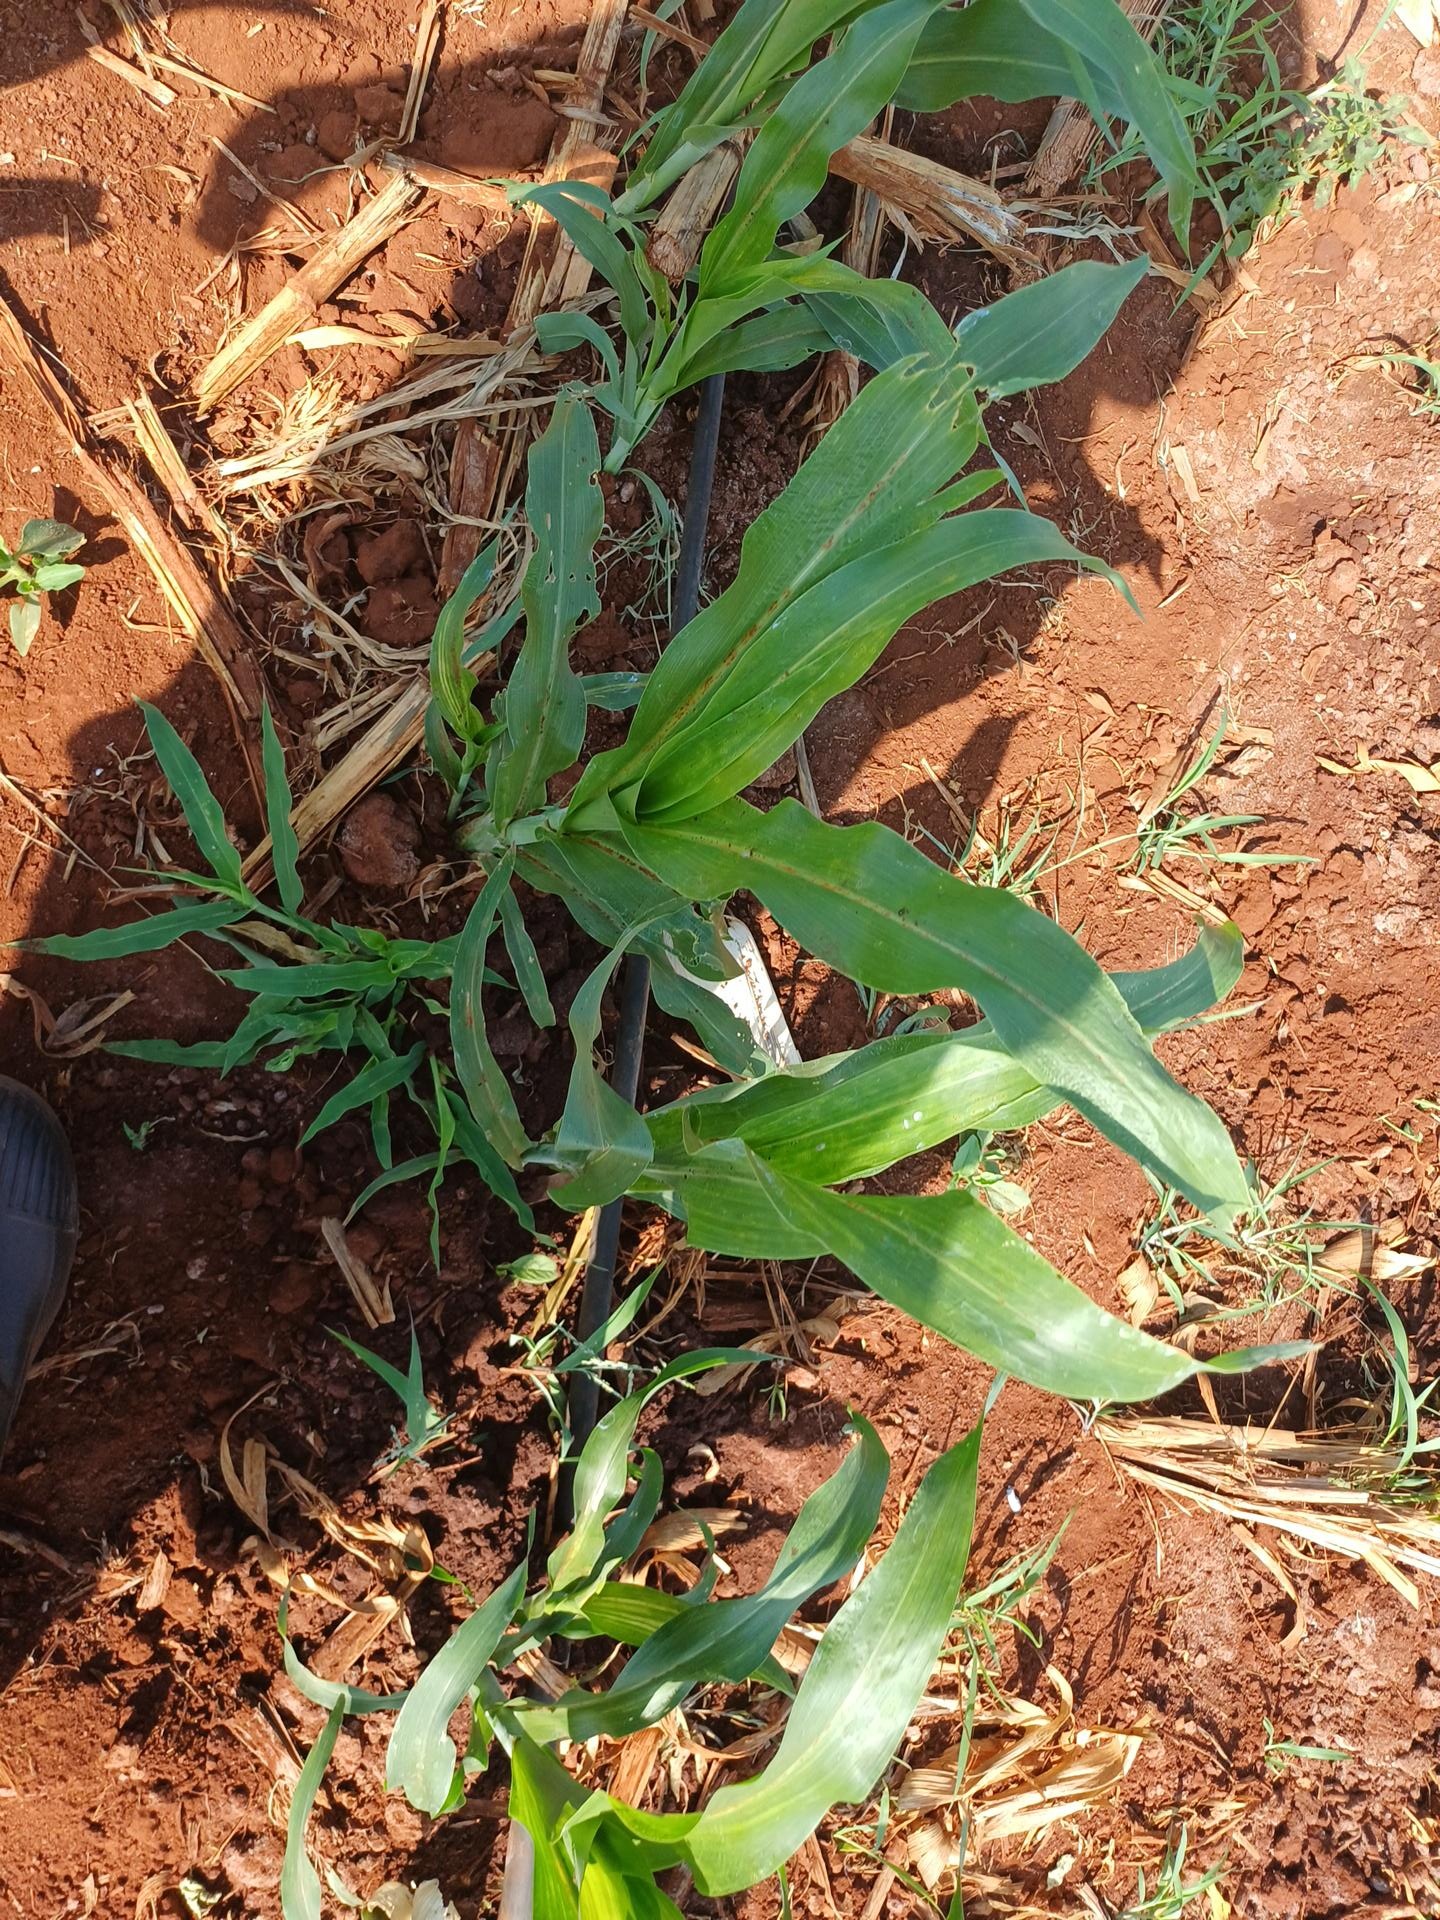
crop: sorghum
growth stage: vegetative
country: Kenya
